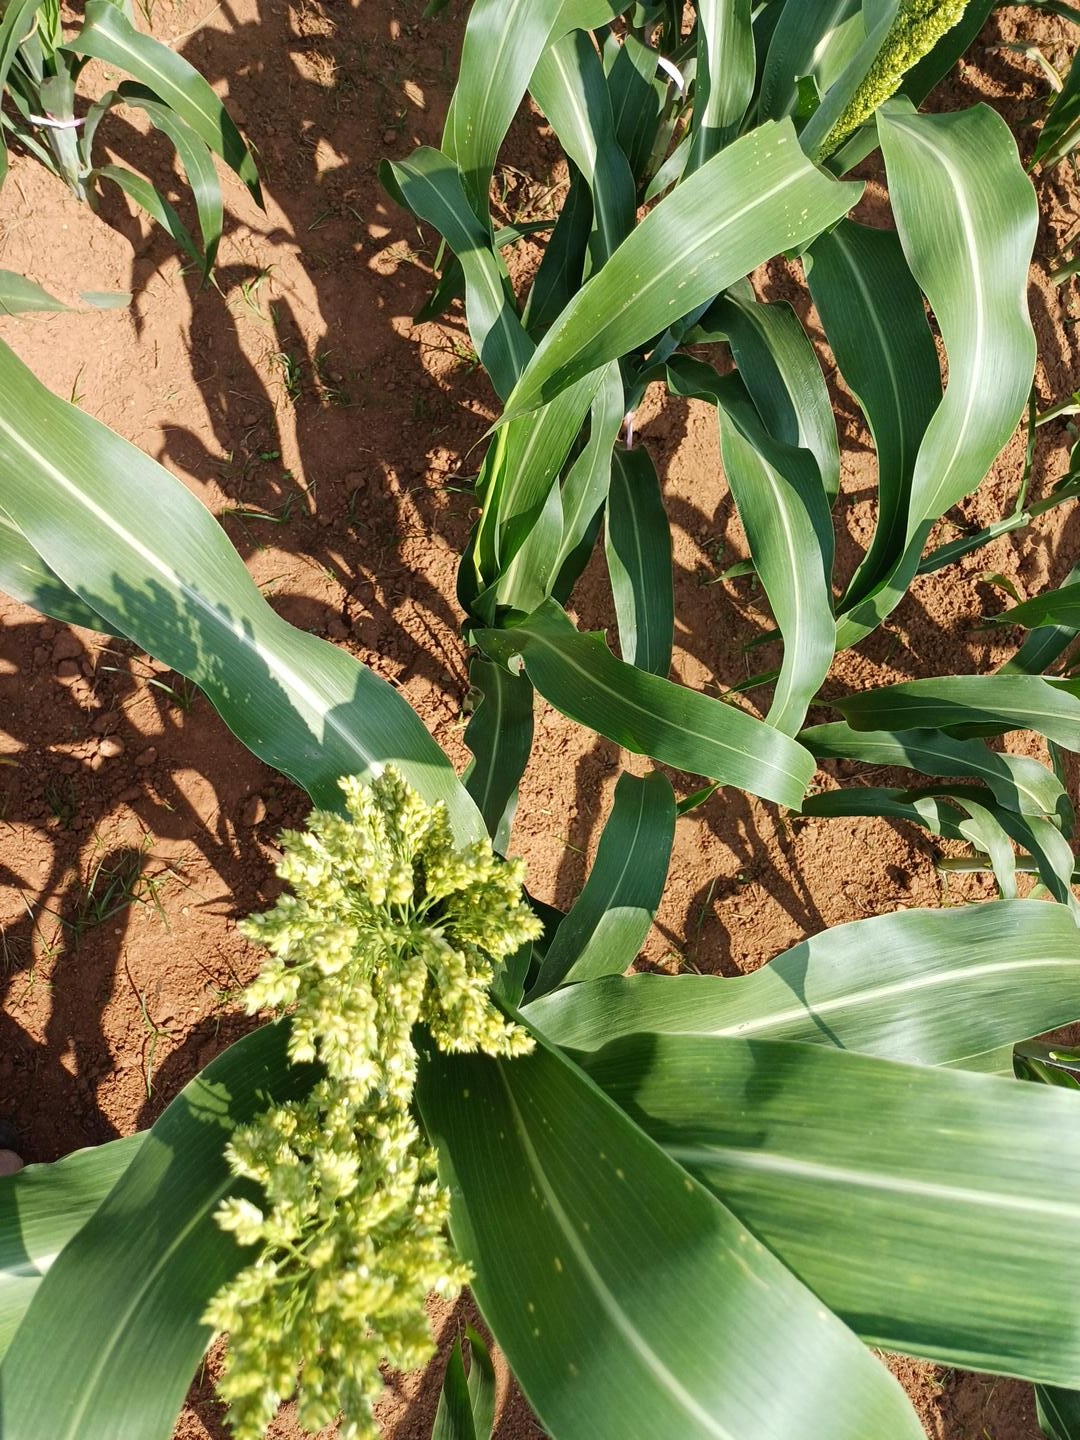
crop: sorghum
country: Kenya
